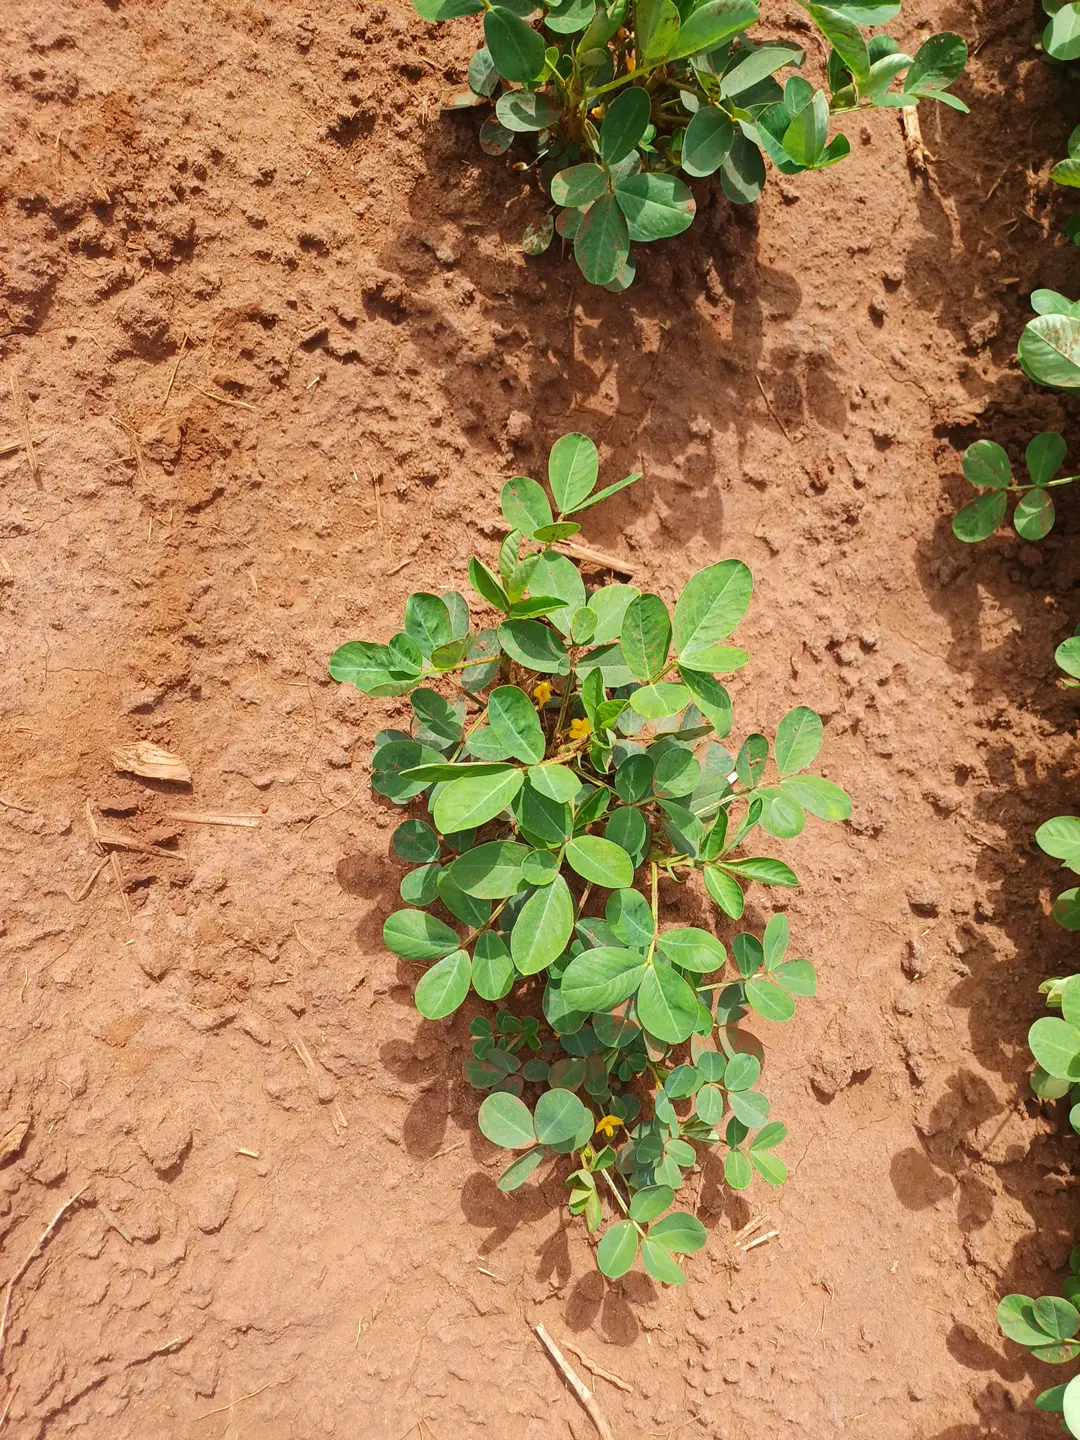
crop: groundnut
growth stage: flowering
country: Kenya
